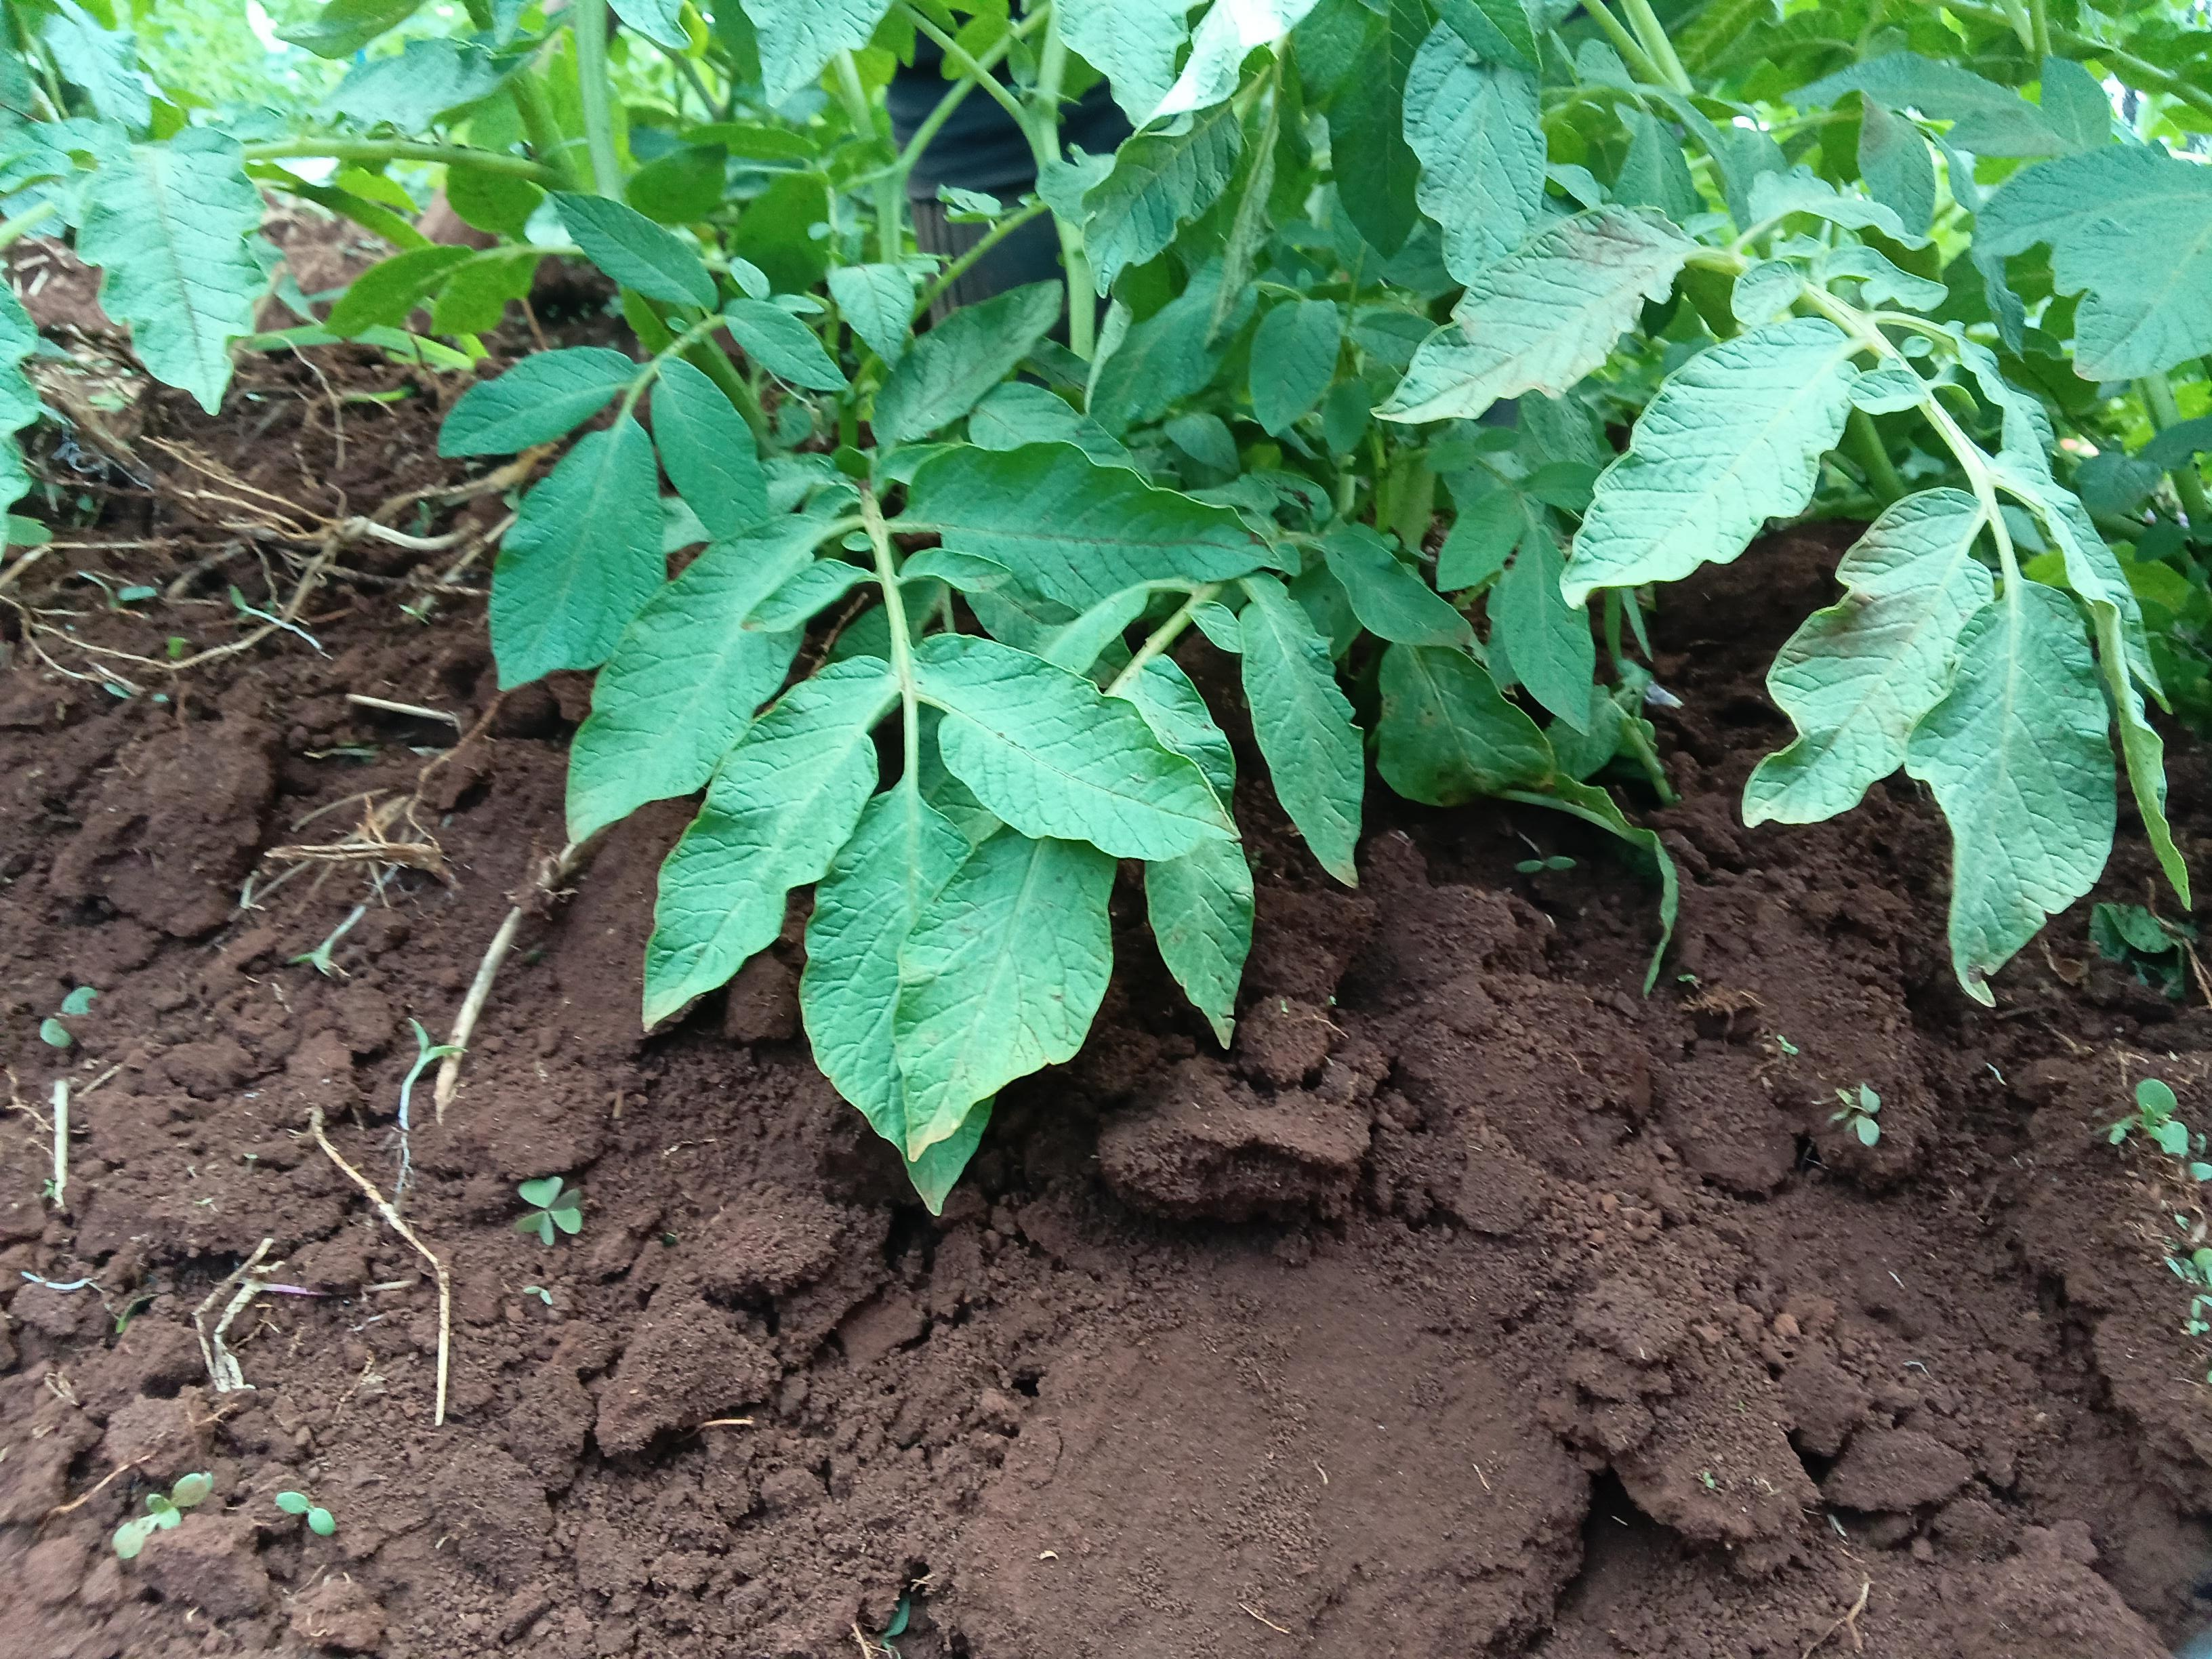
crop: potato
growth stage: flowering
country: Kenya
